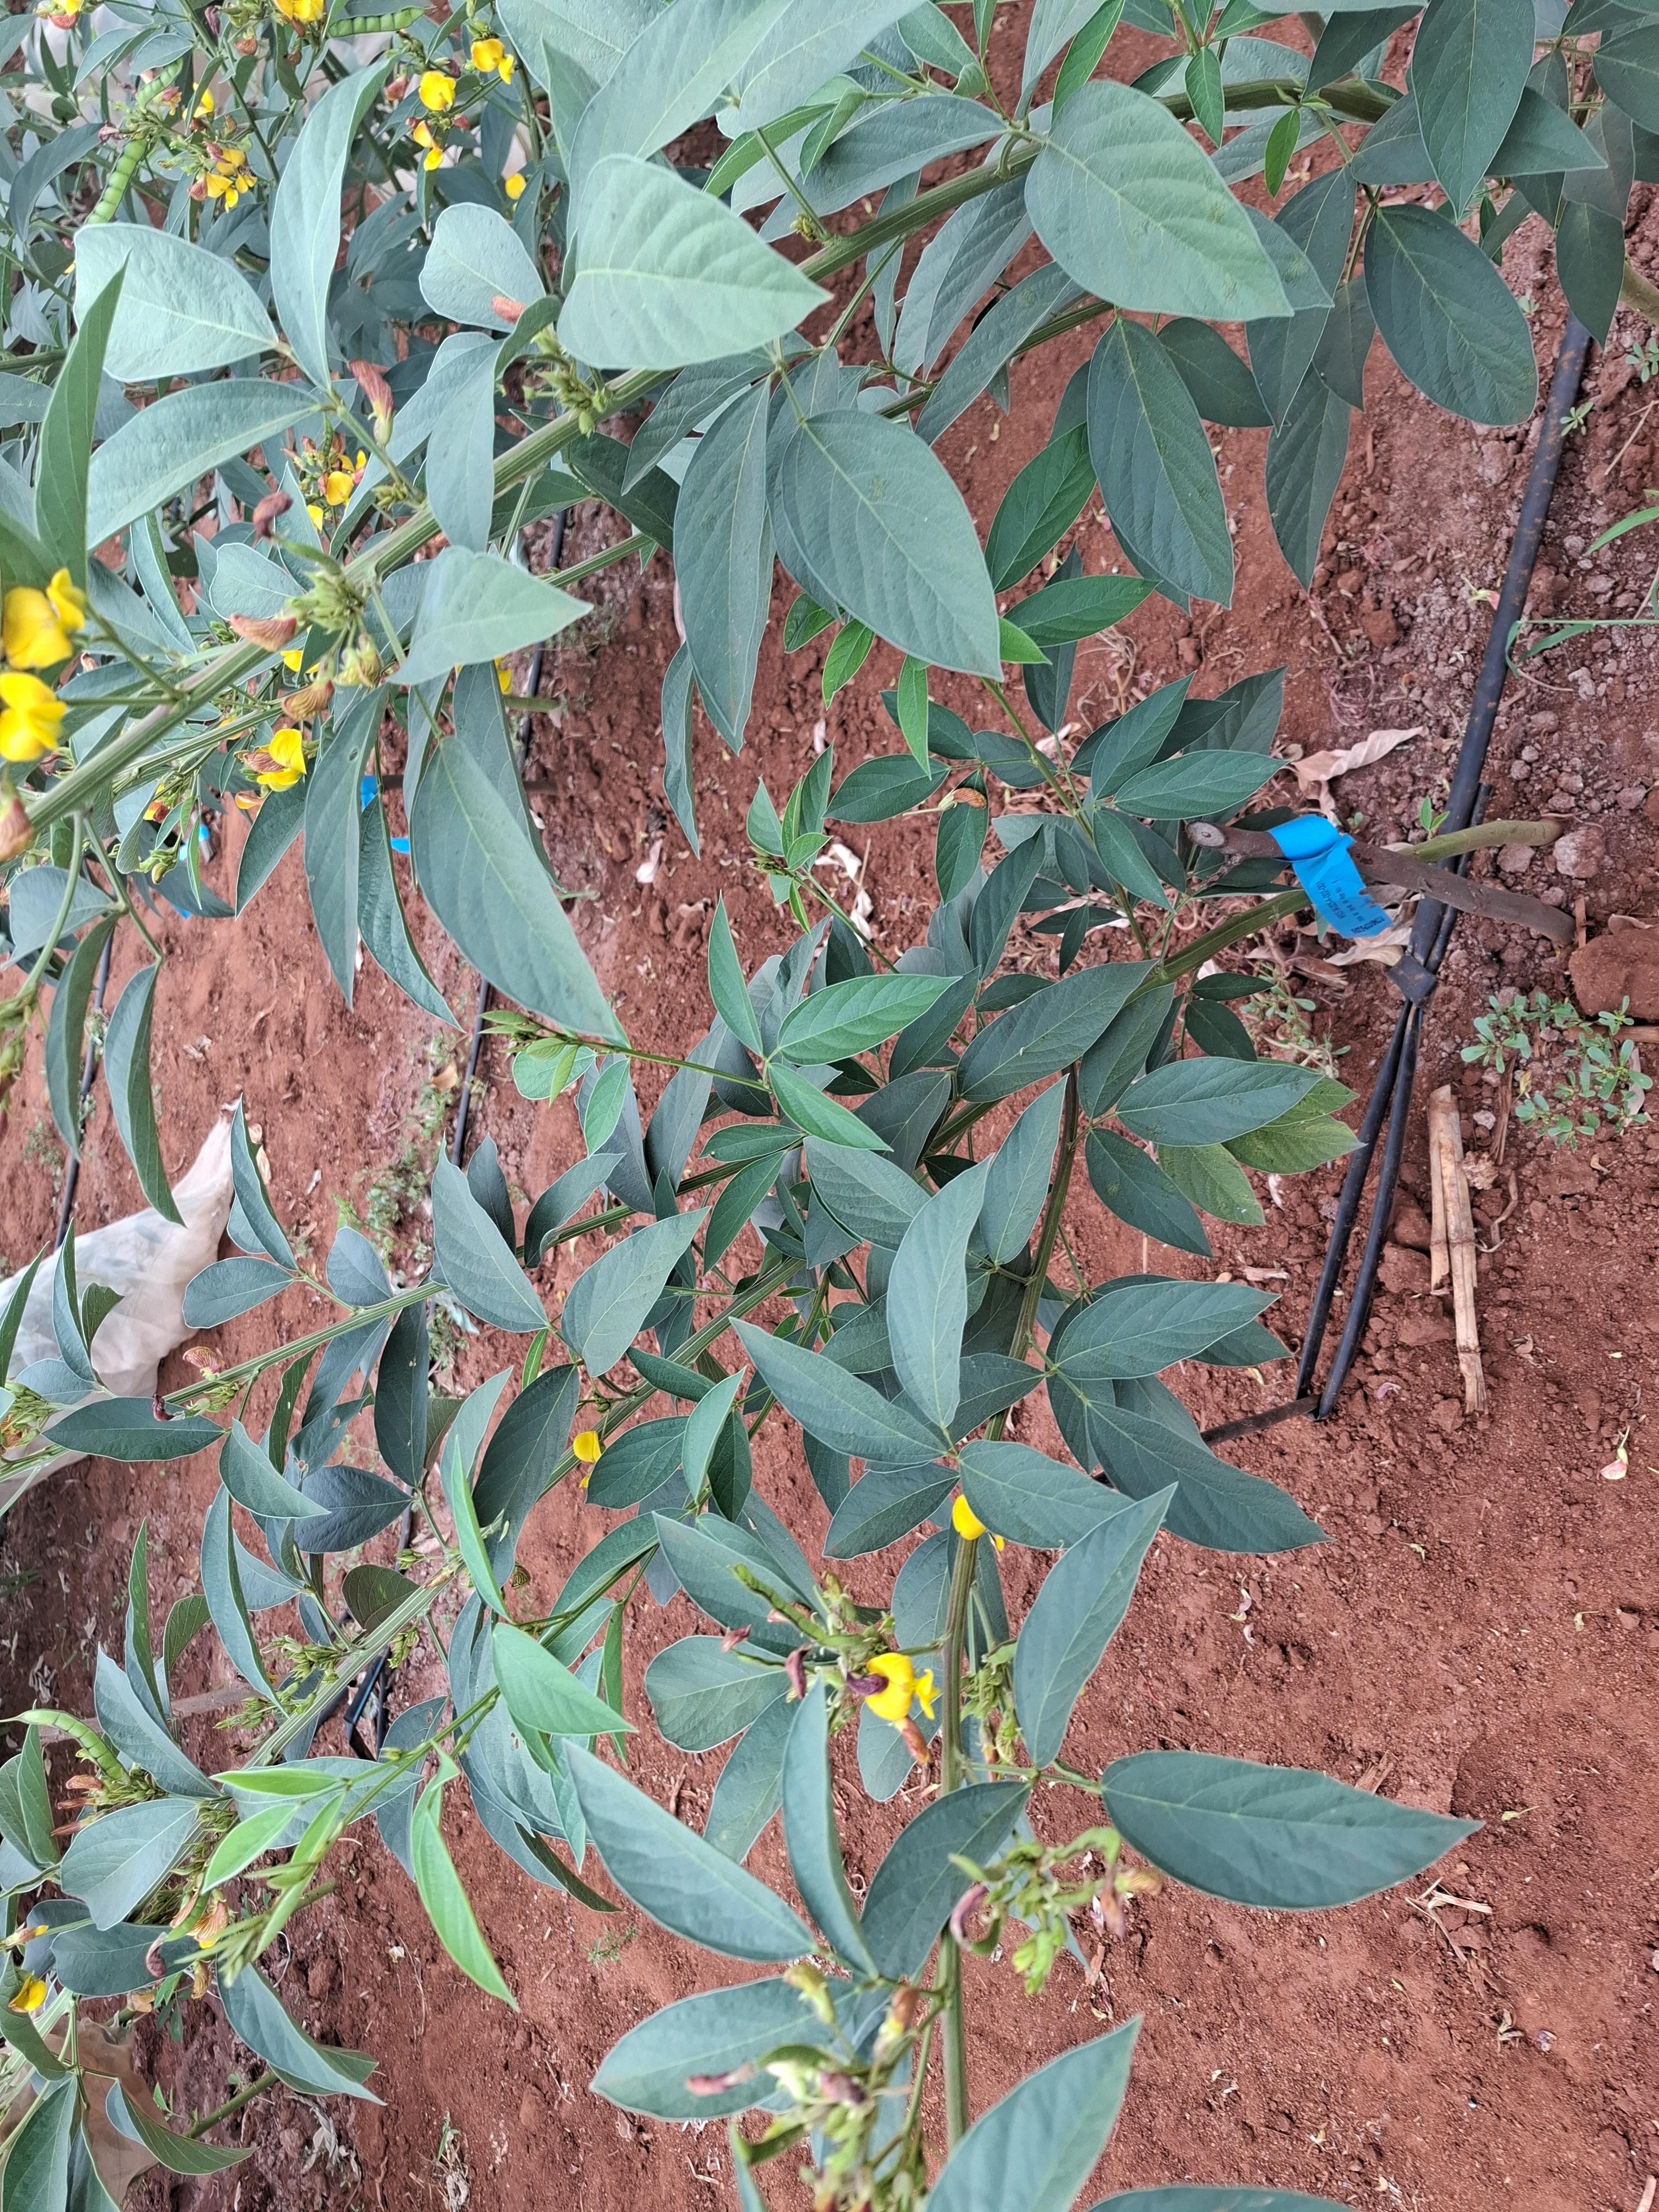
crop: pigeonpea
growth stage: development pod
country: Kenya
